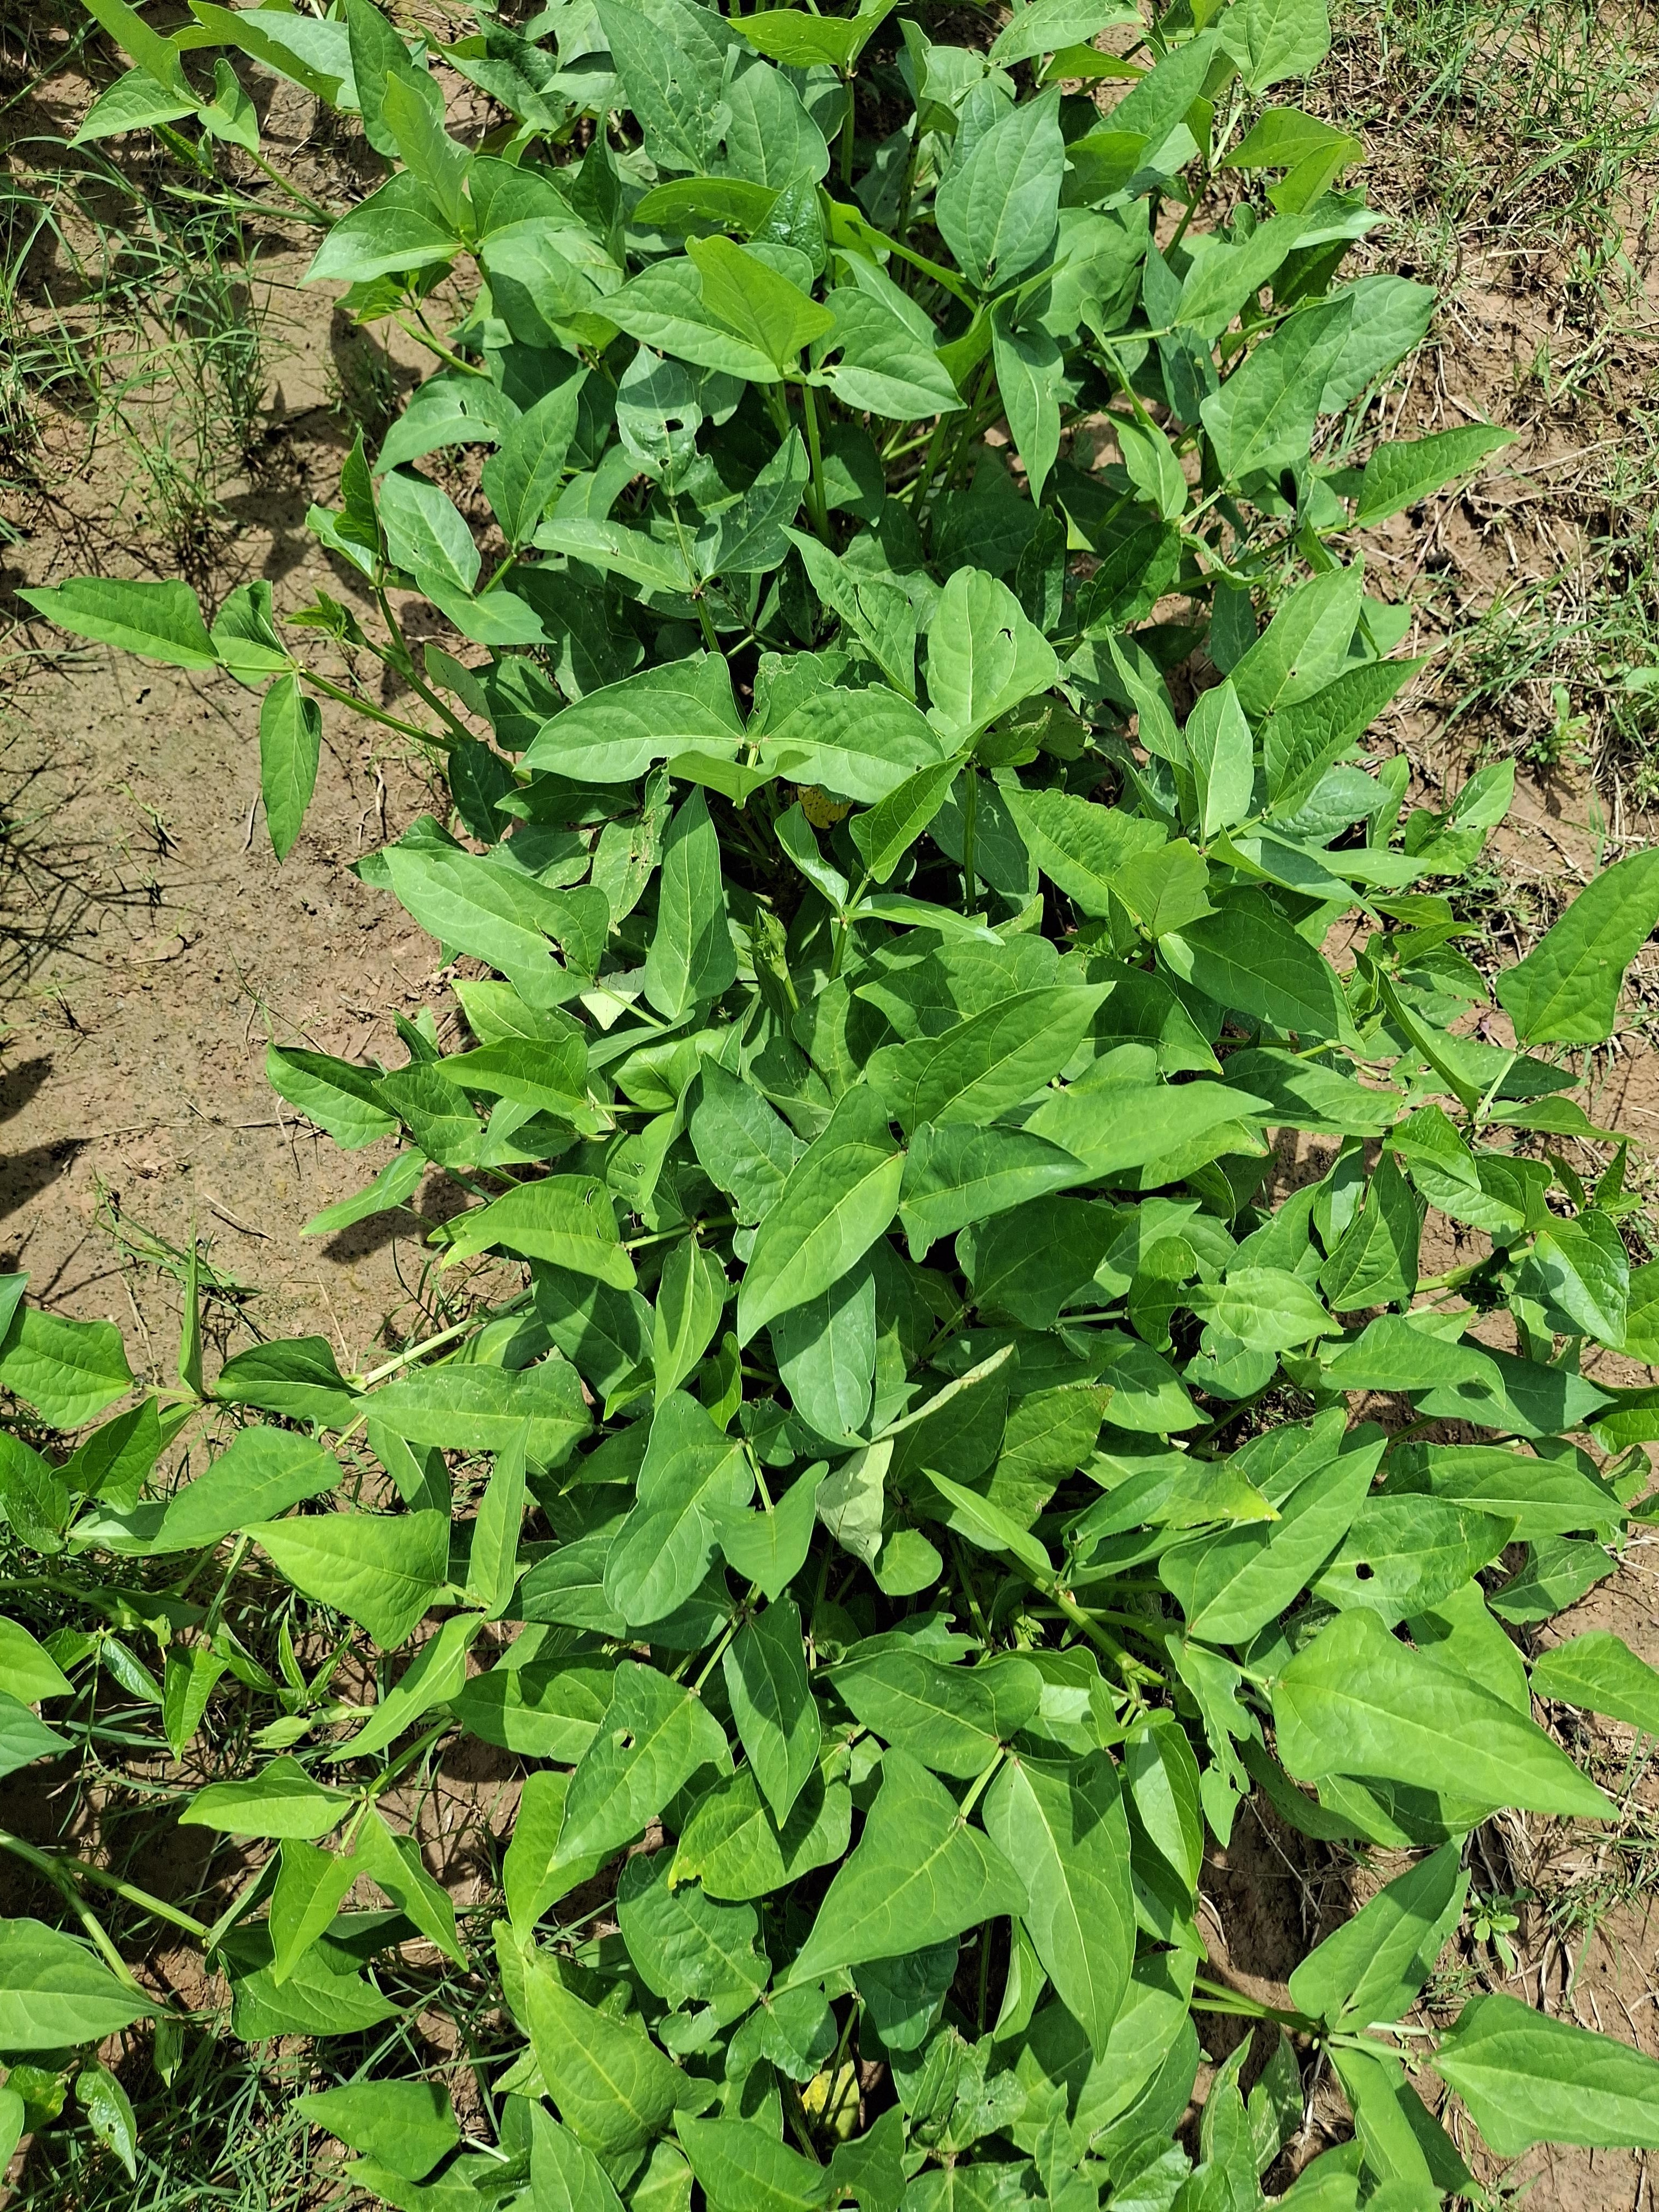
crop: cowpea
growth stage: flowering
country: Nigeria
